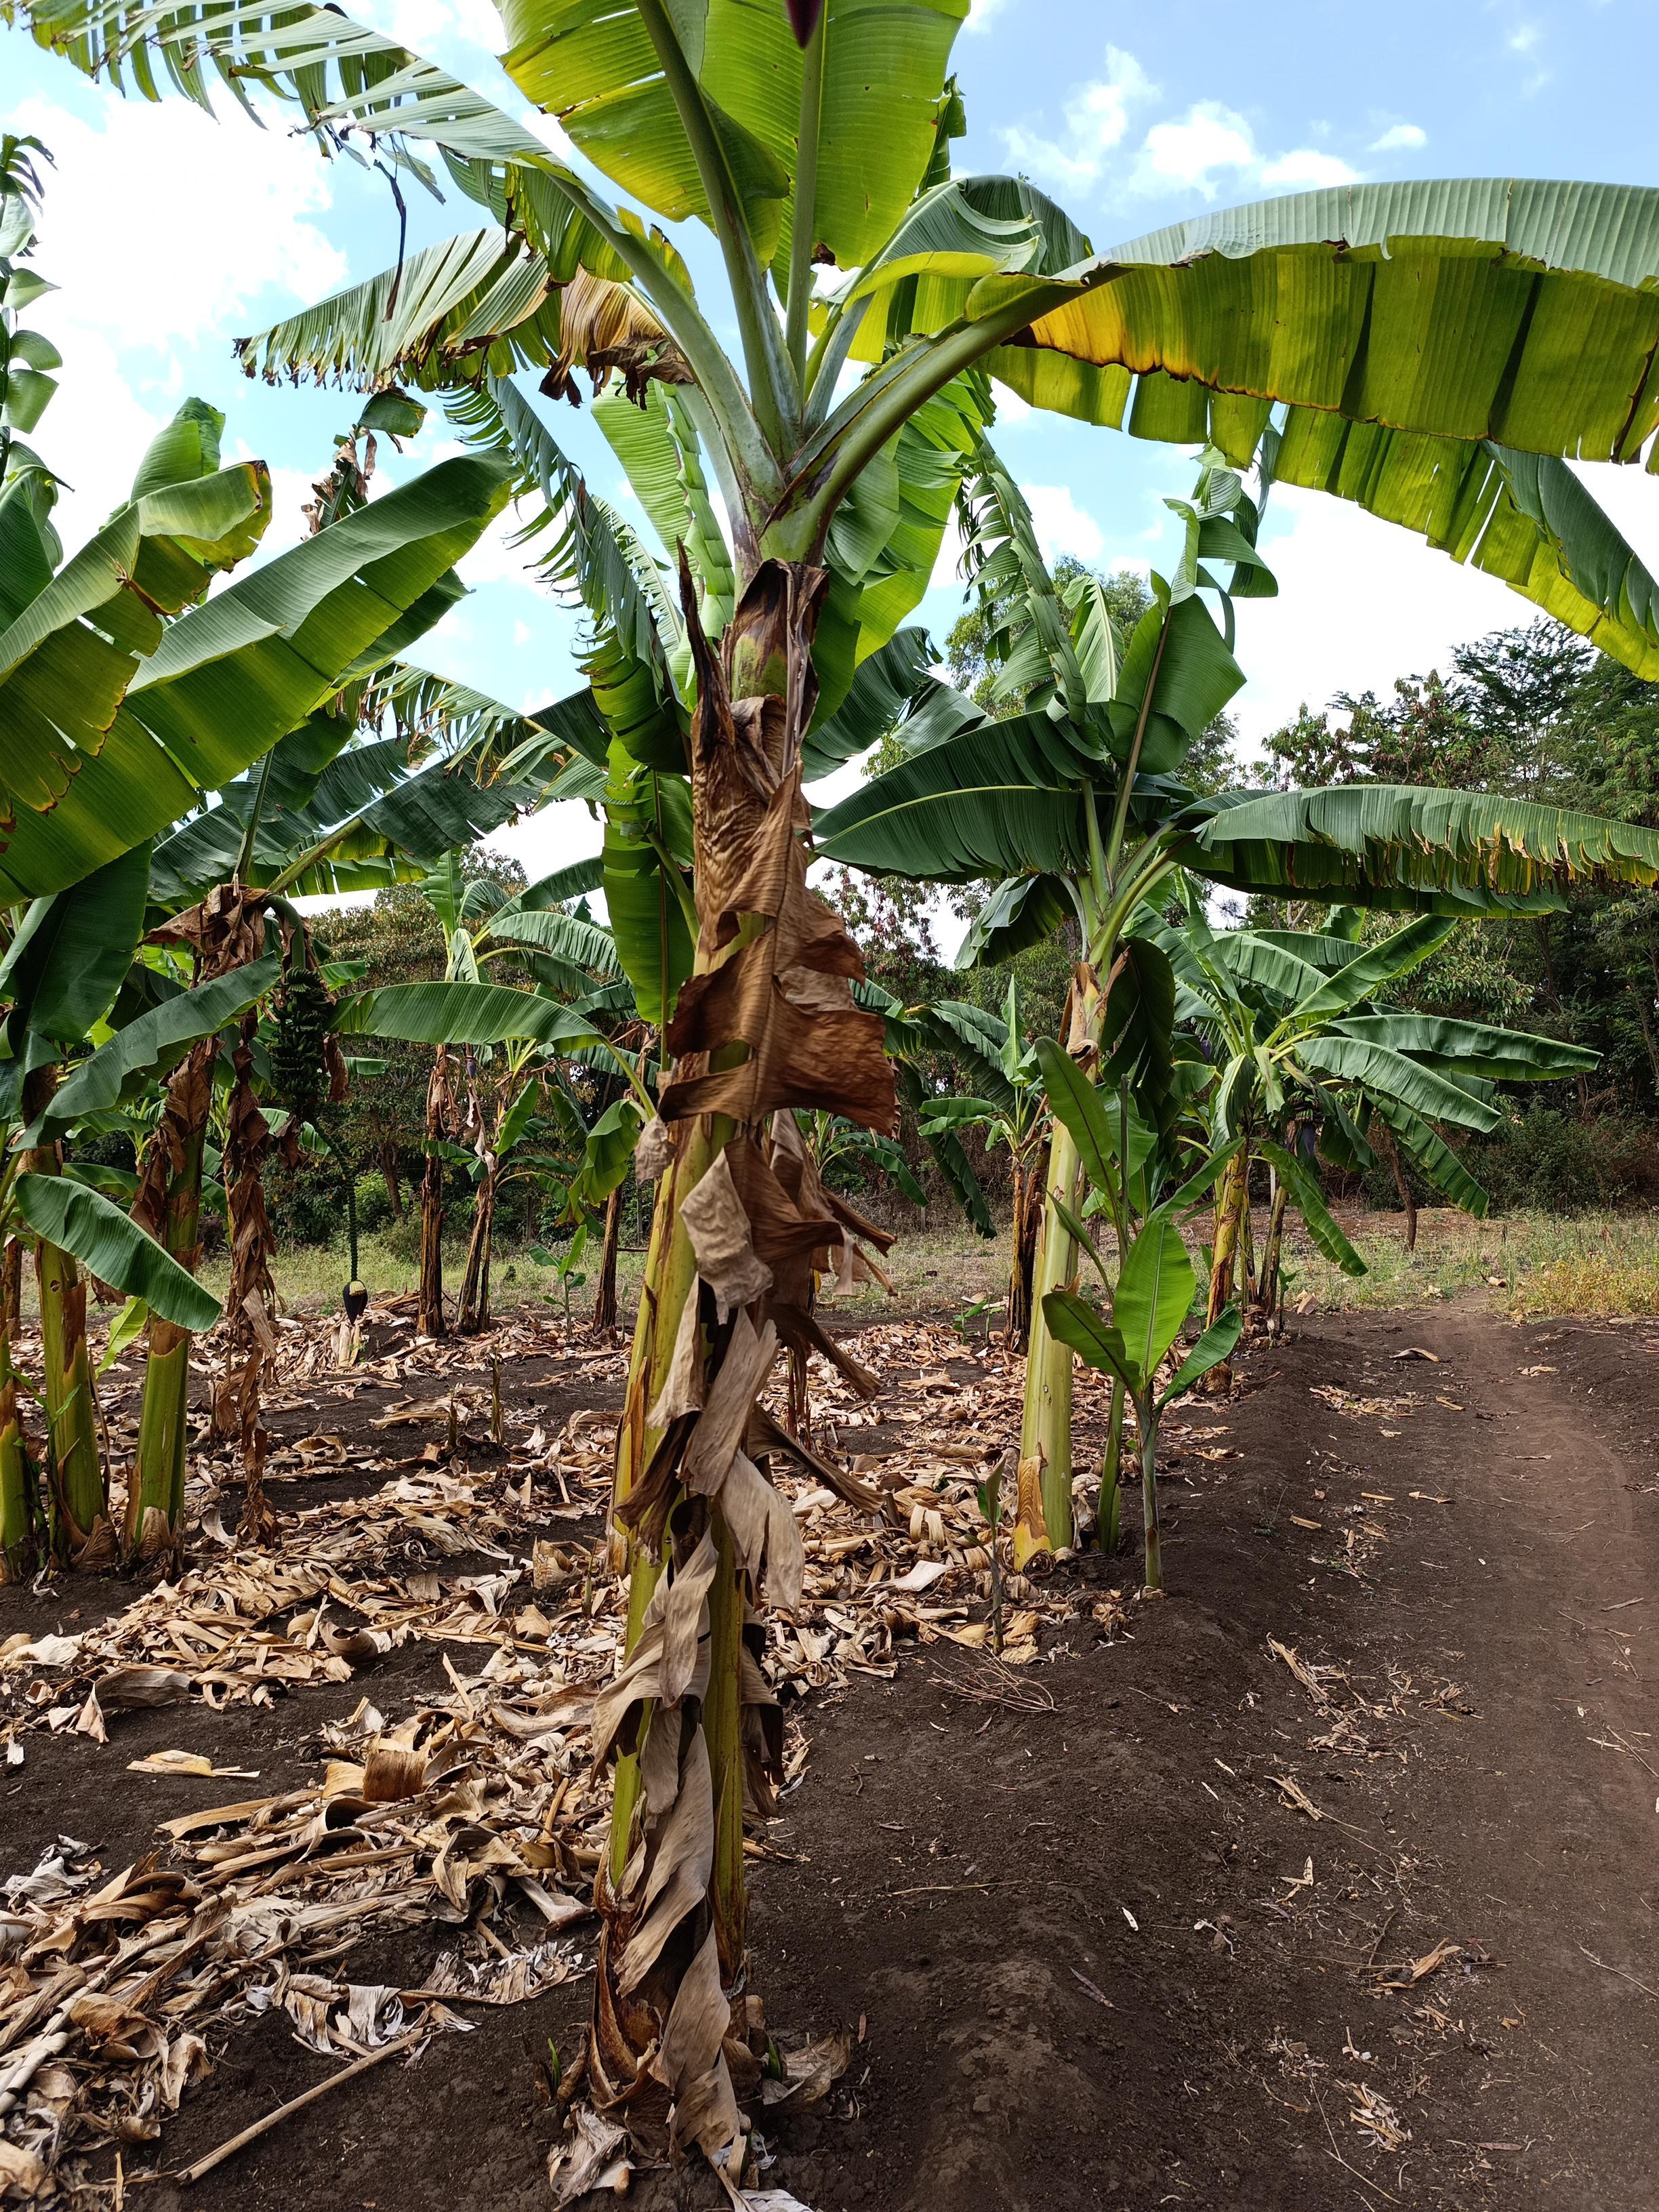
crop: banana
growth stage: vegetative
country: Tanzania
